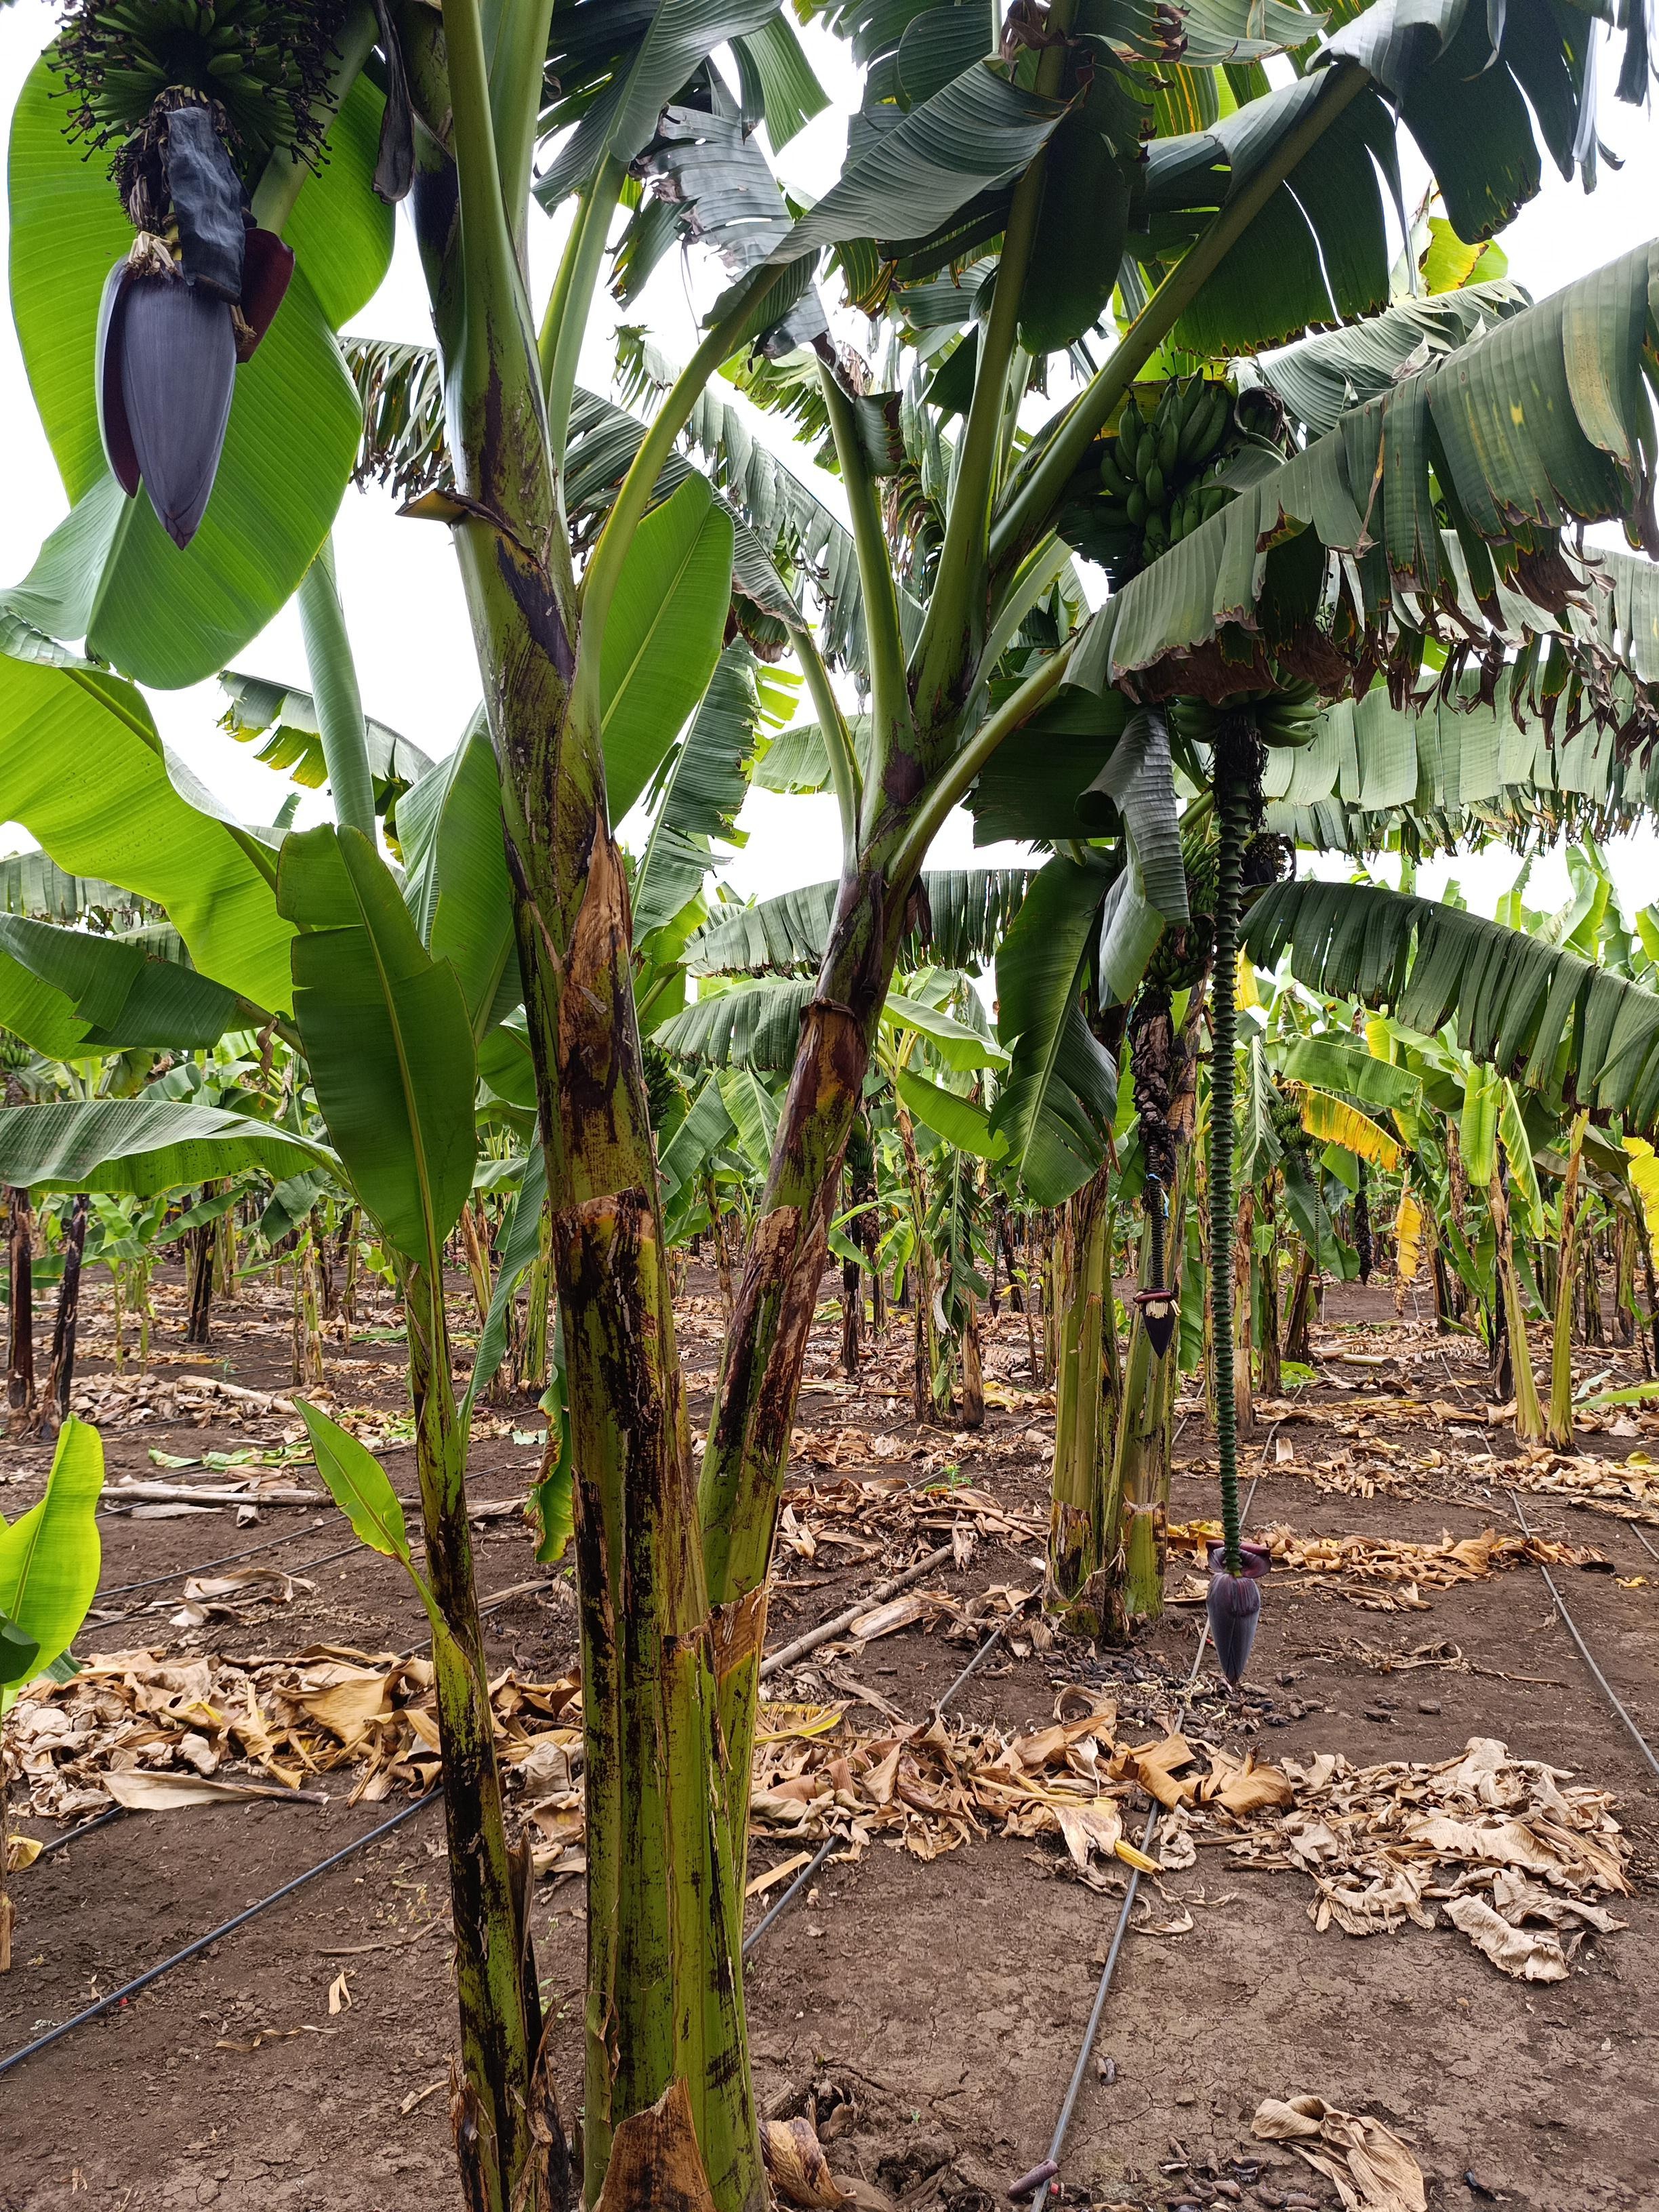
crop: banana
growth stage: development fruit
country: Tanzania
